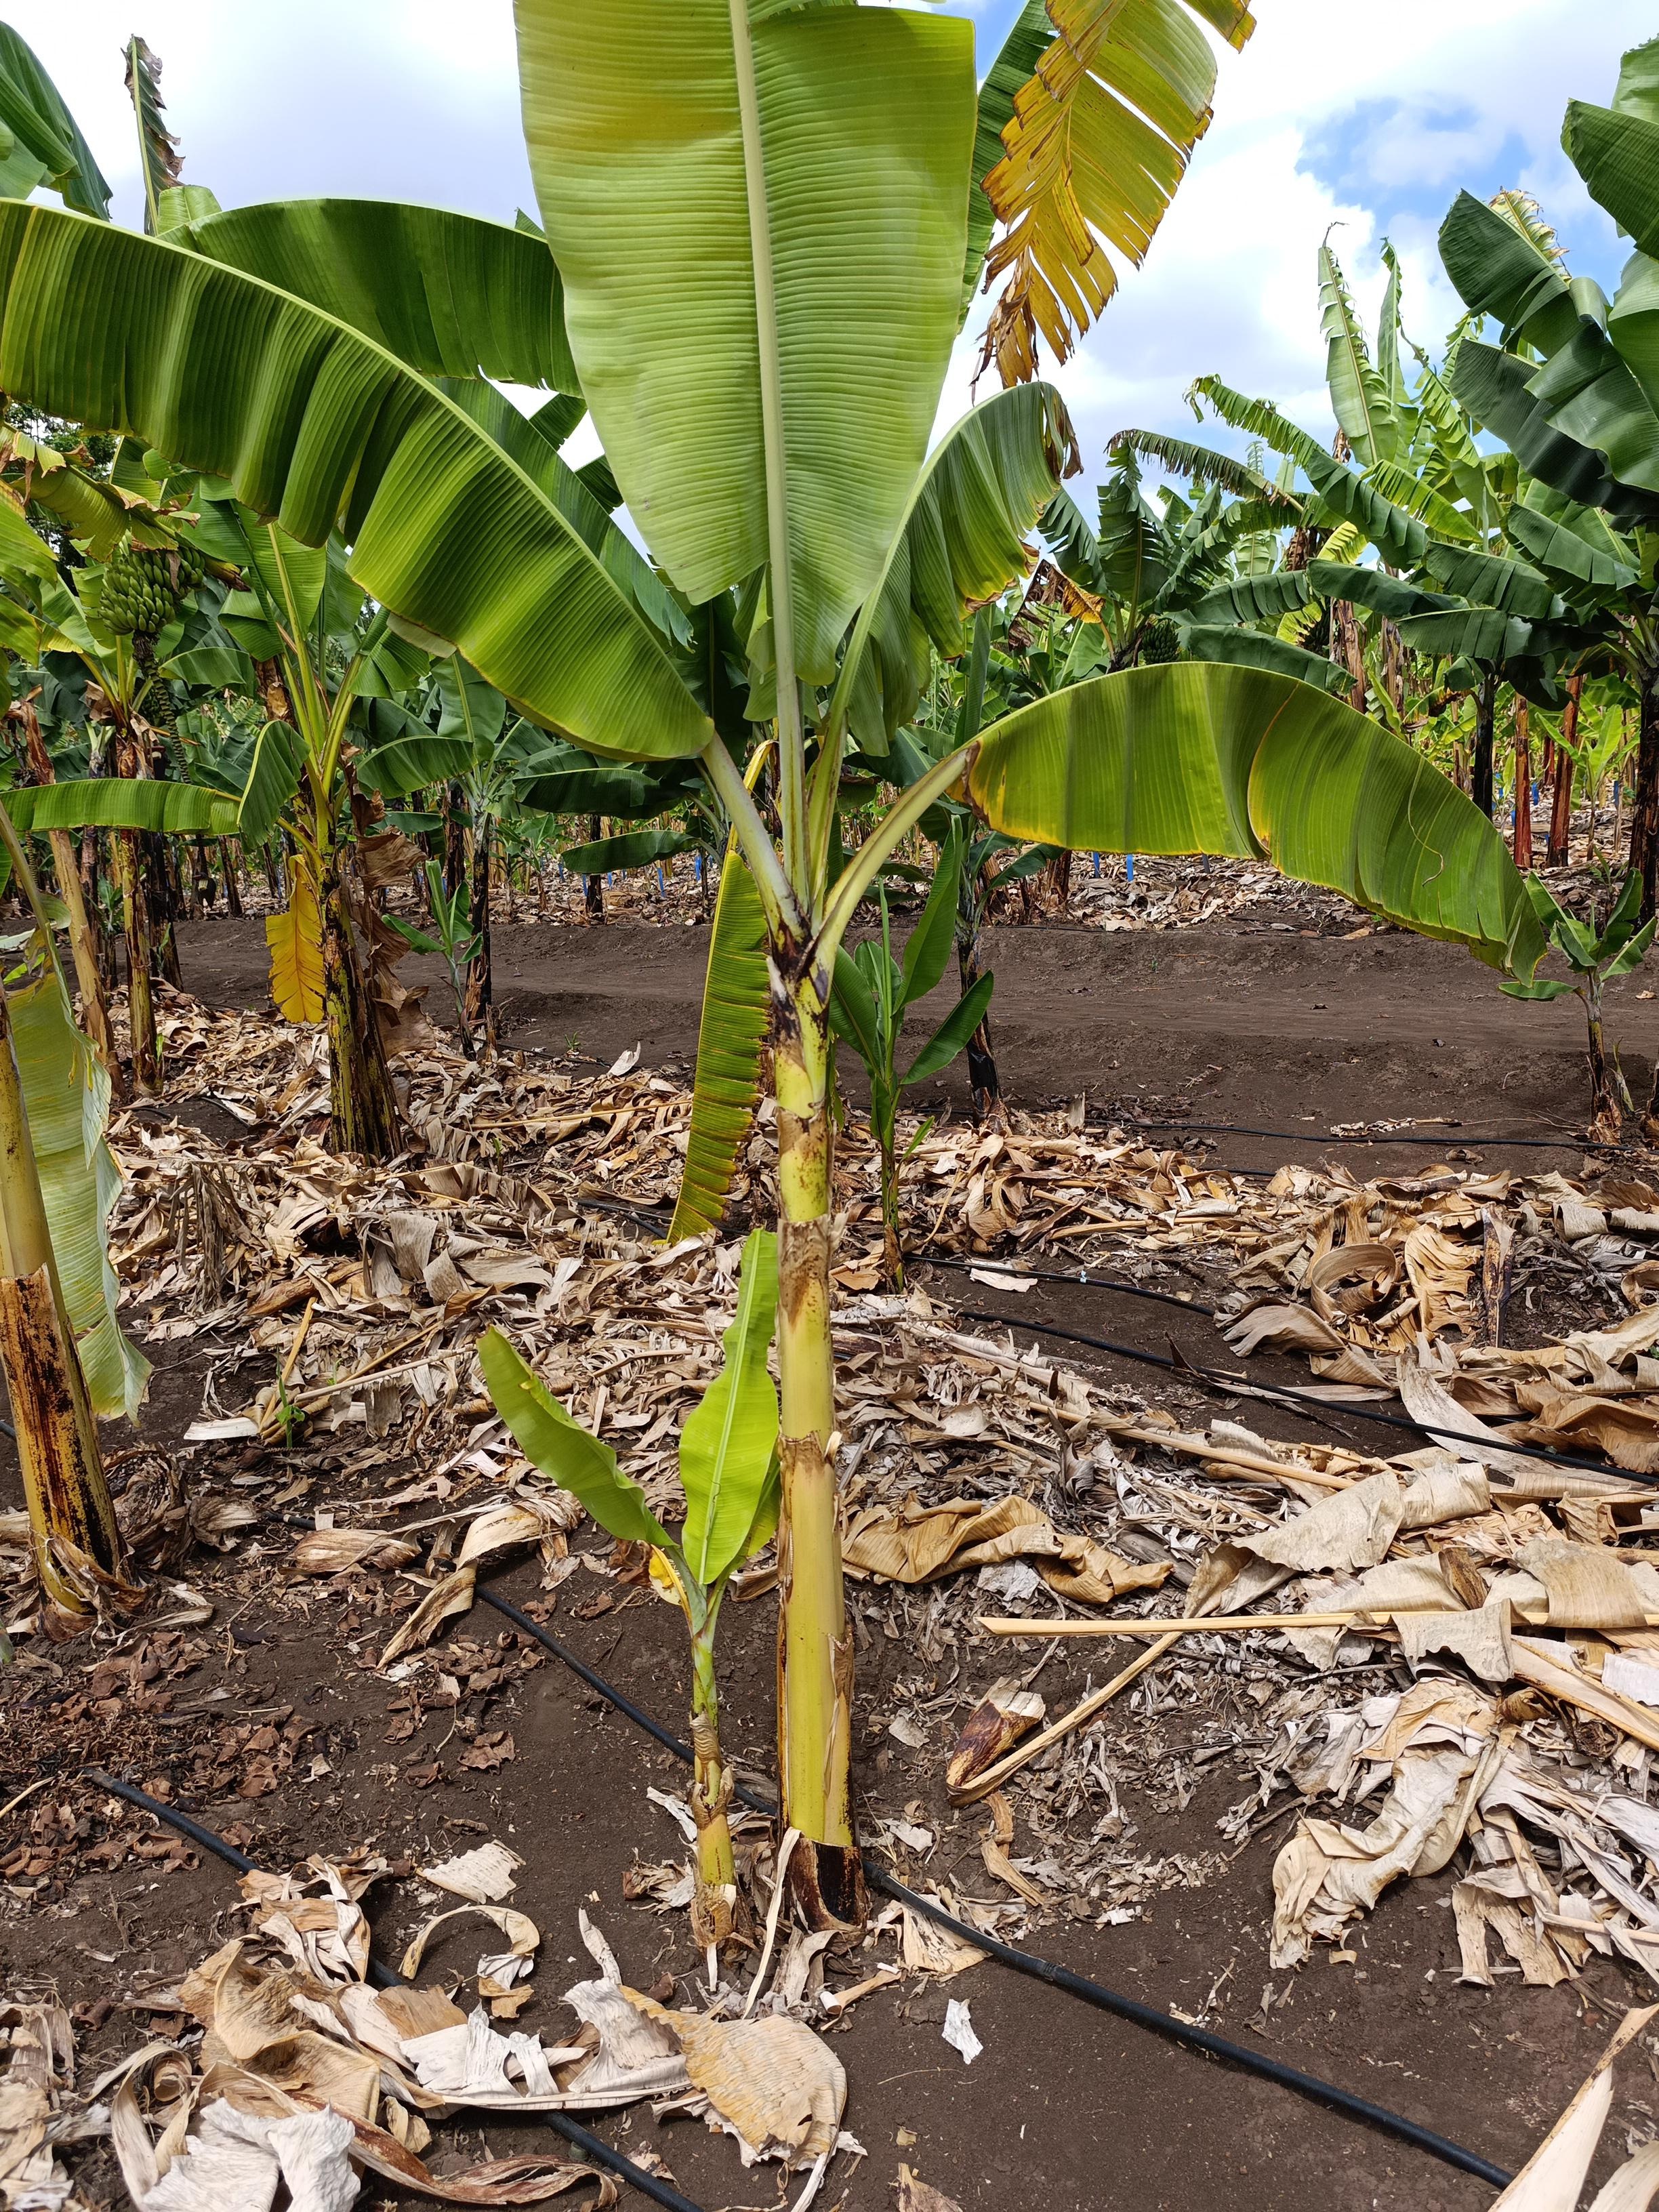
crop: banana
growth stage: vegetative
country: Tanzania
